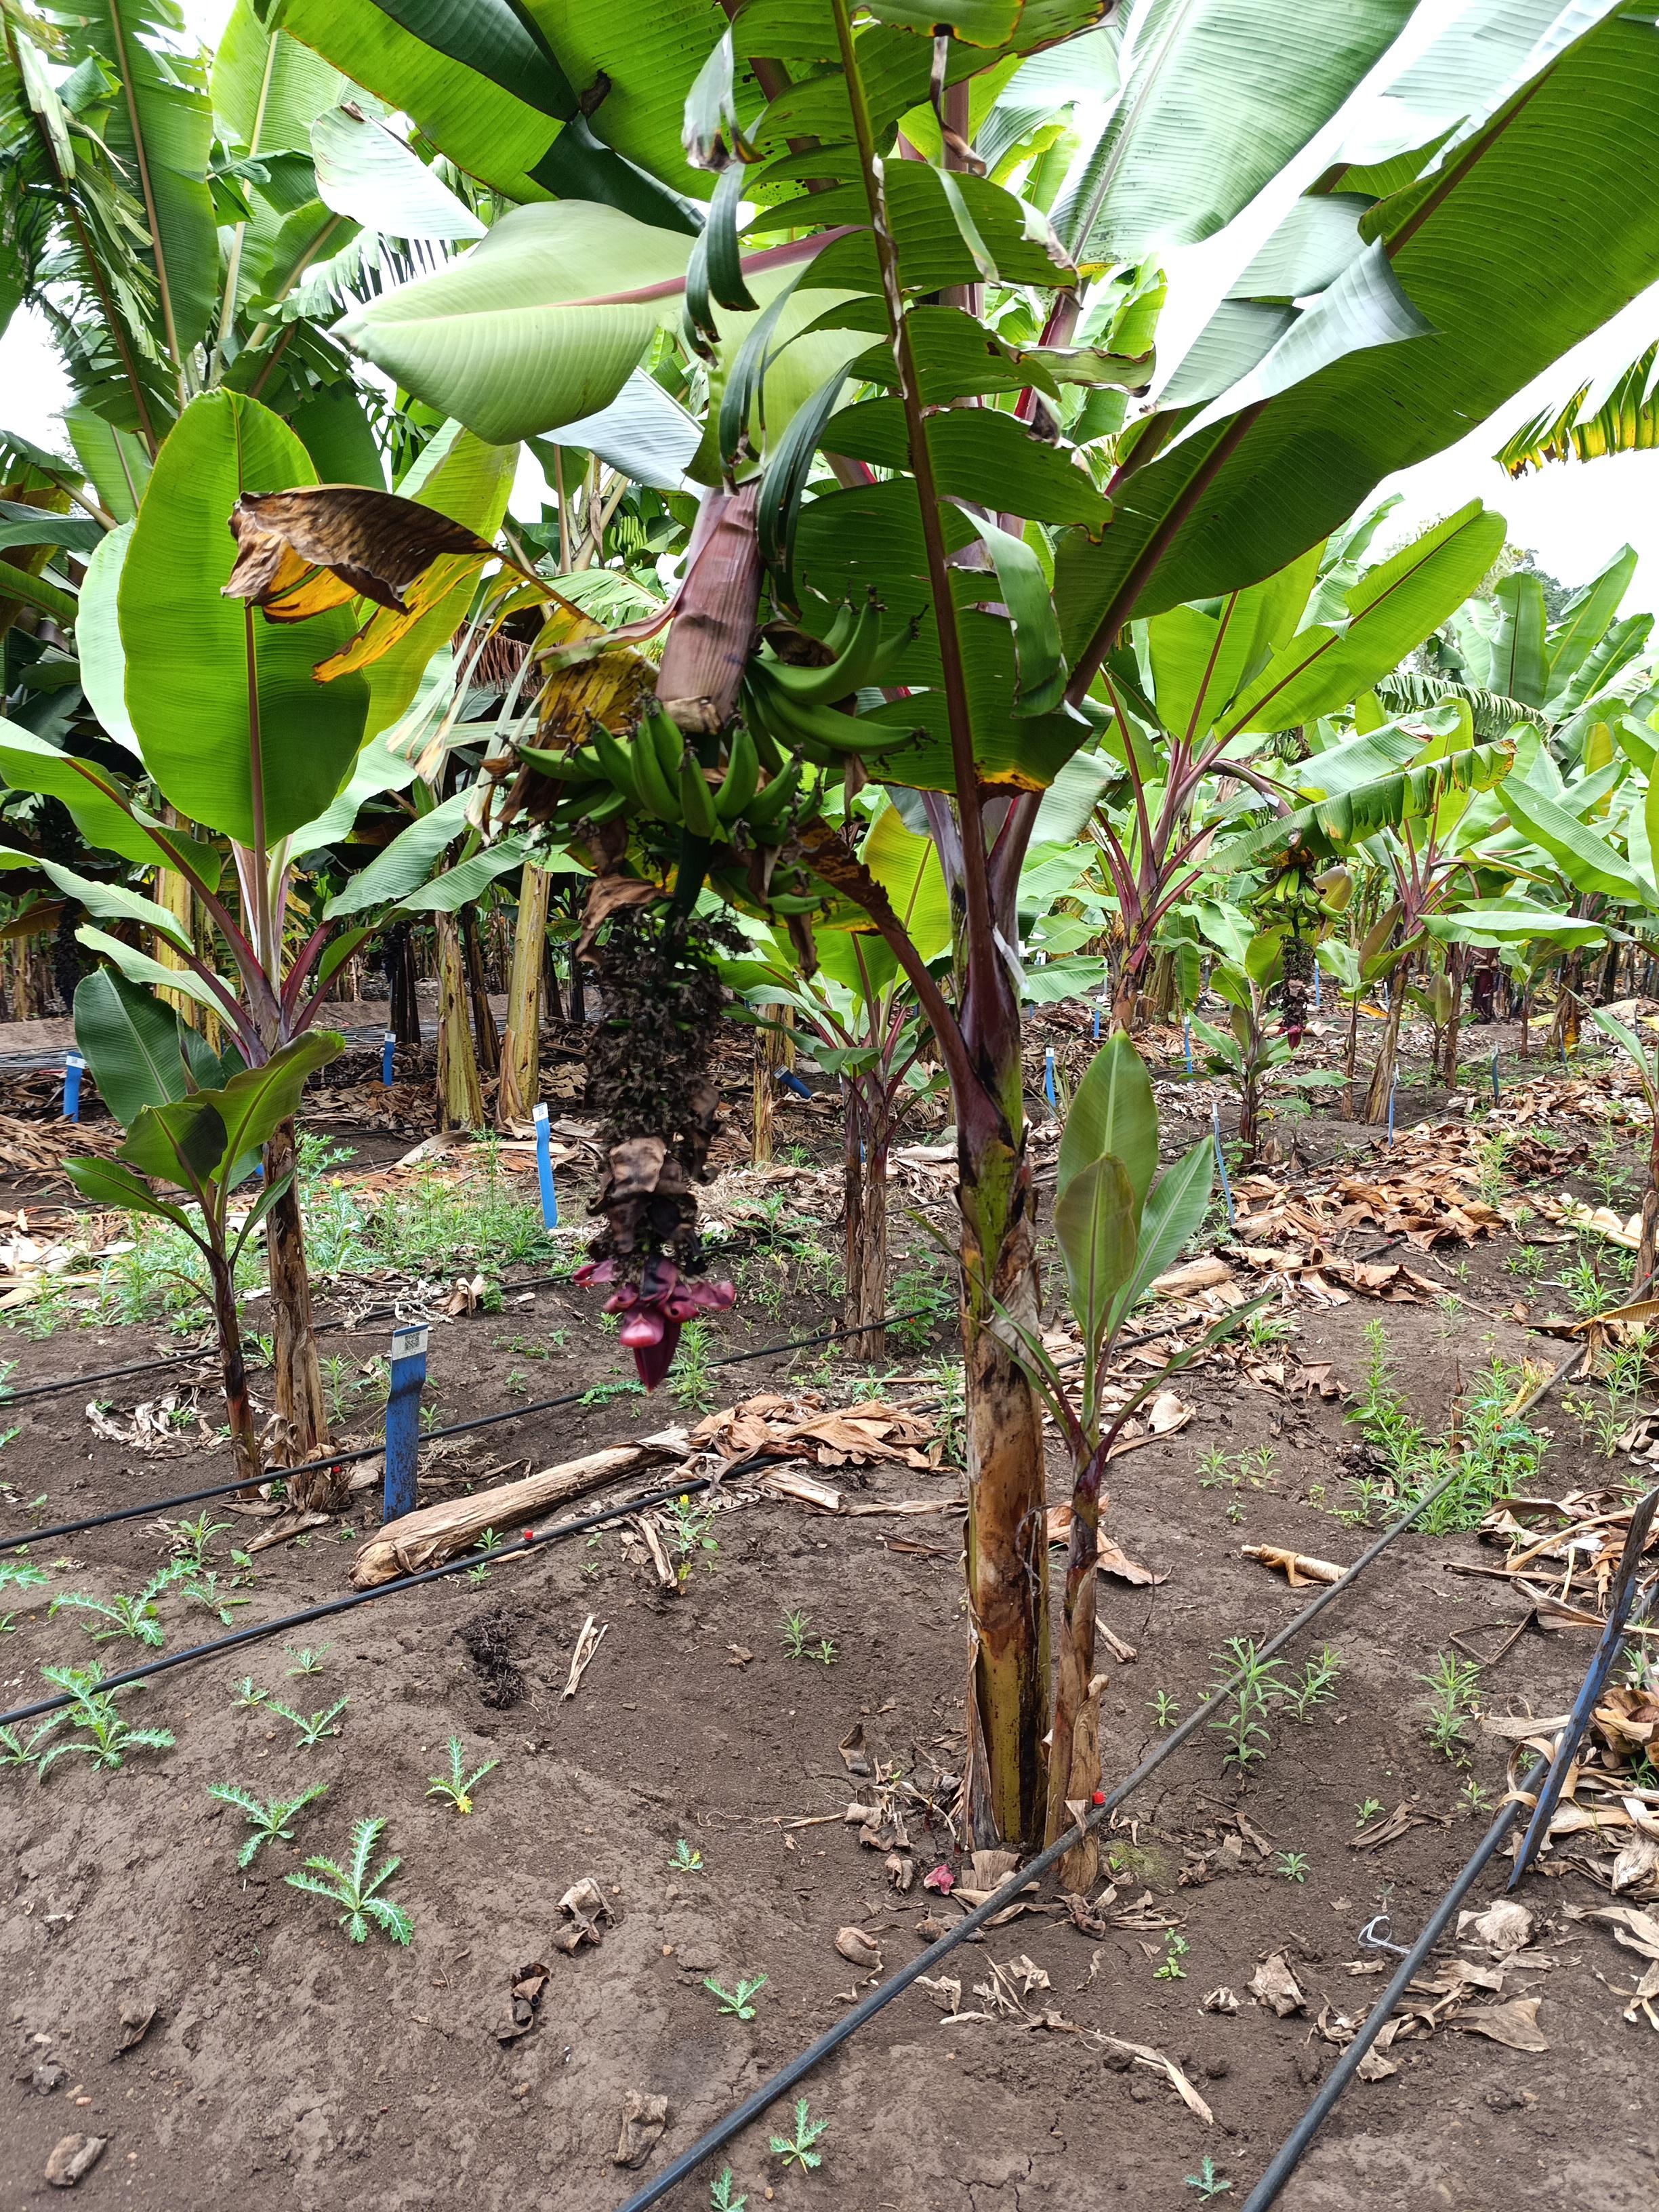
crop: banana
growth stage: vegetative
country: Tanzania
